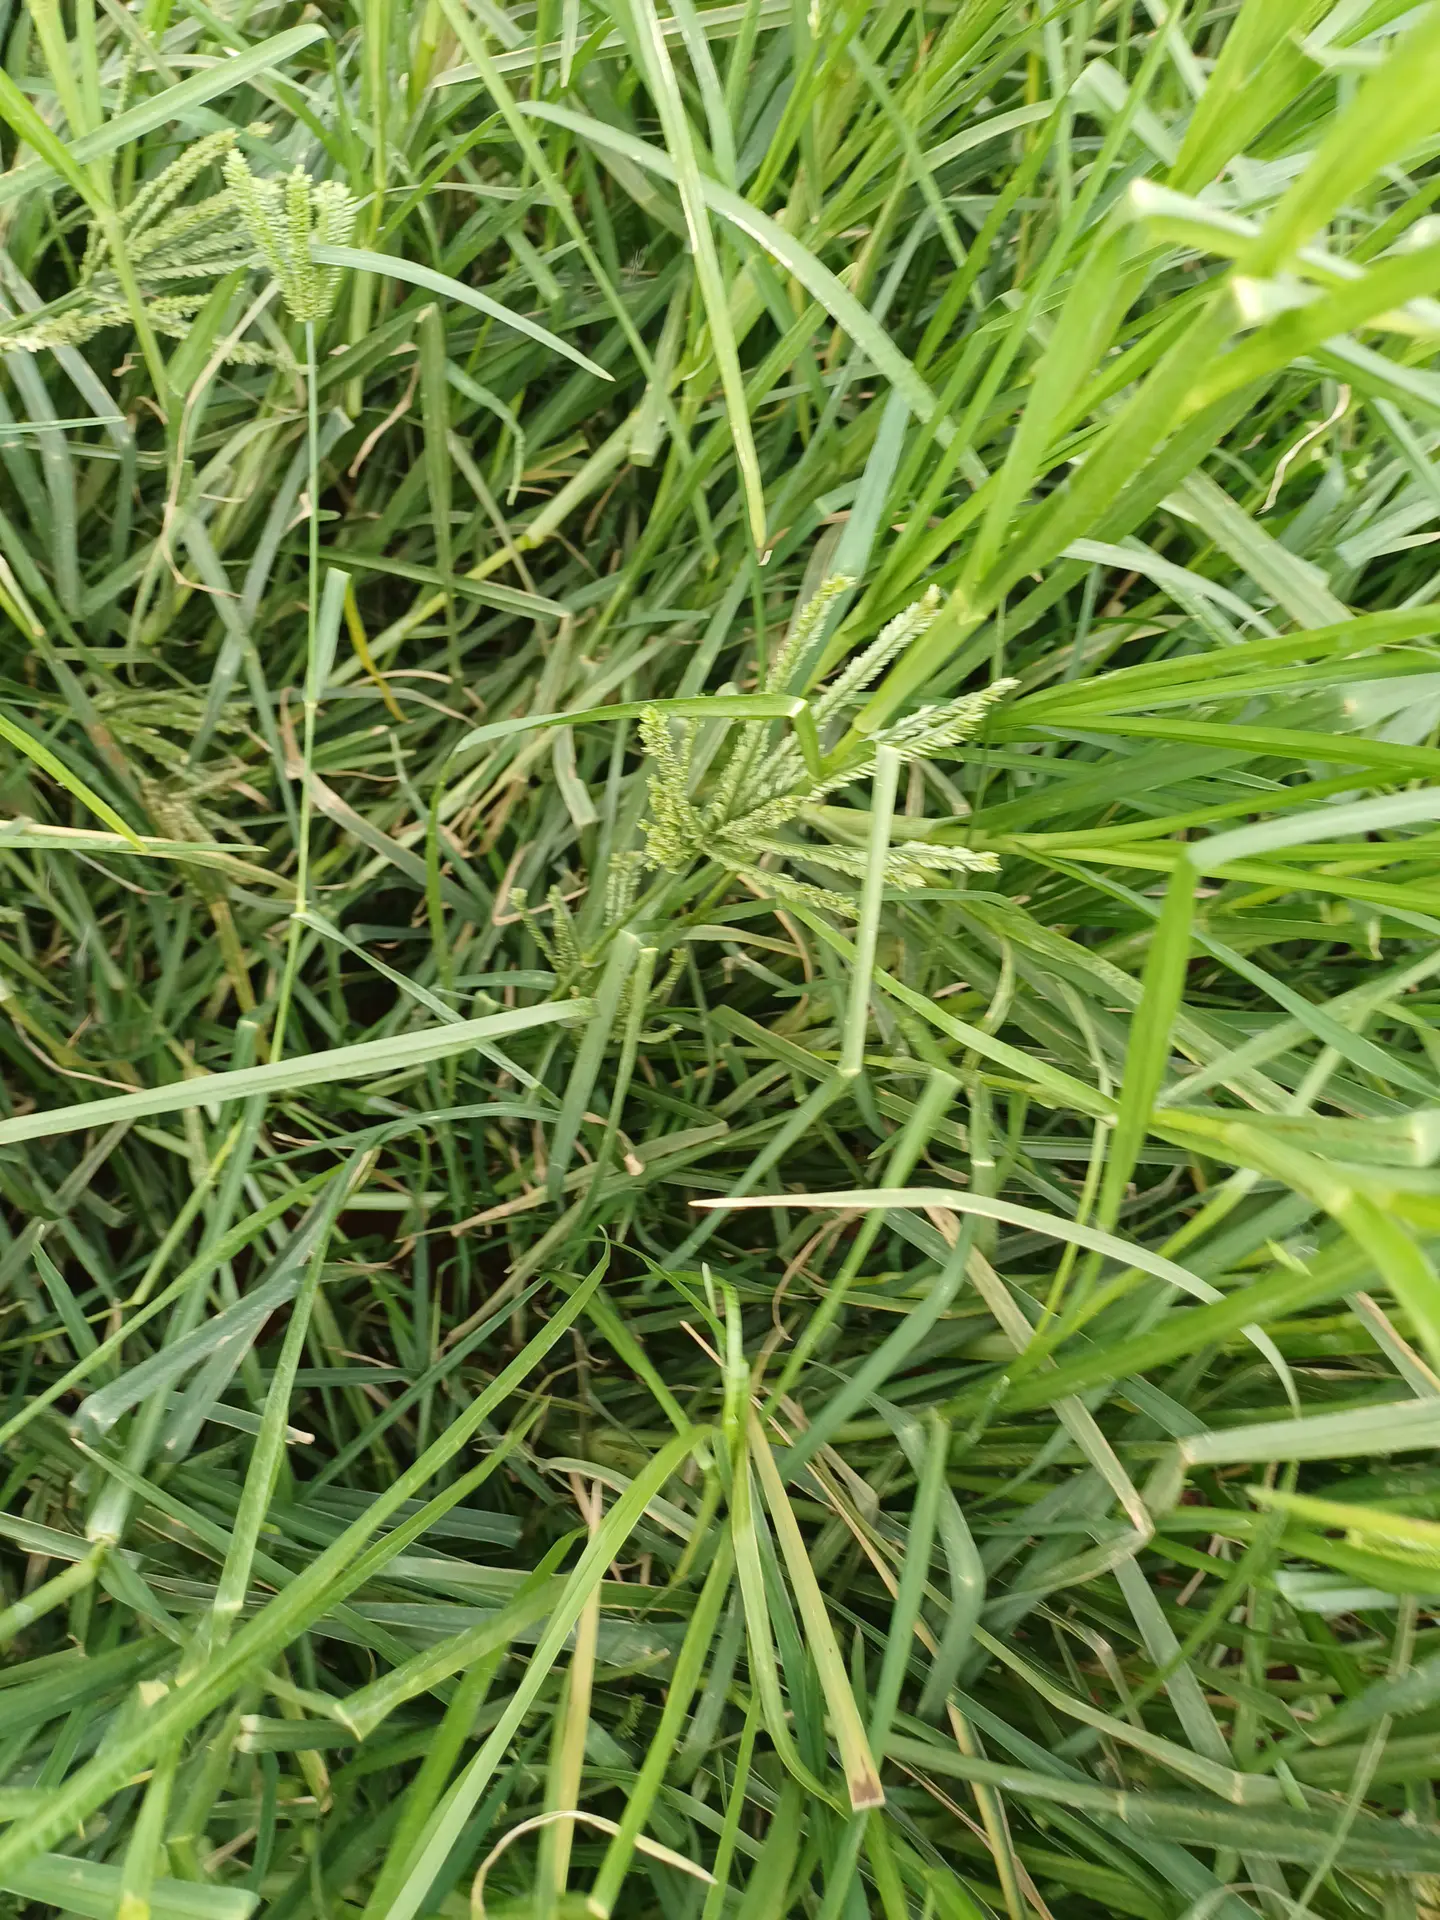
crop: finger millet
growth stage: flowering
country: Kenya
